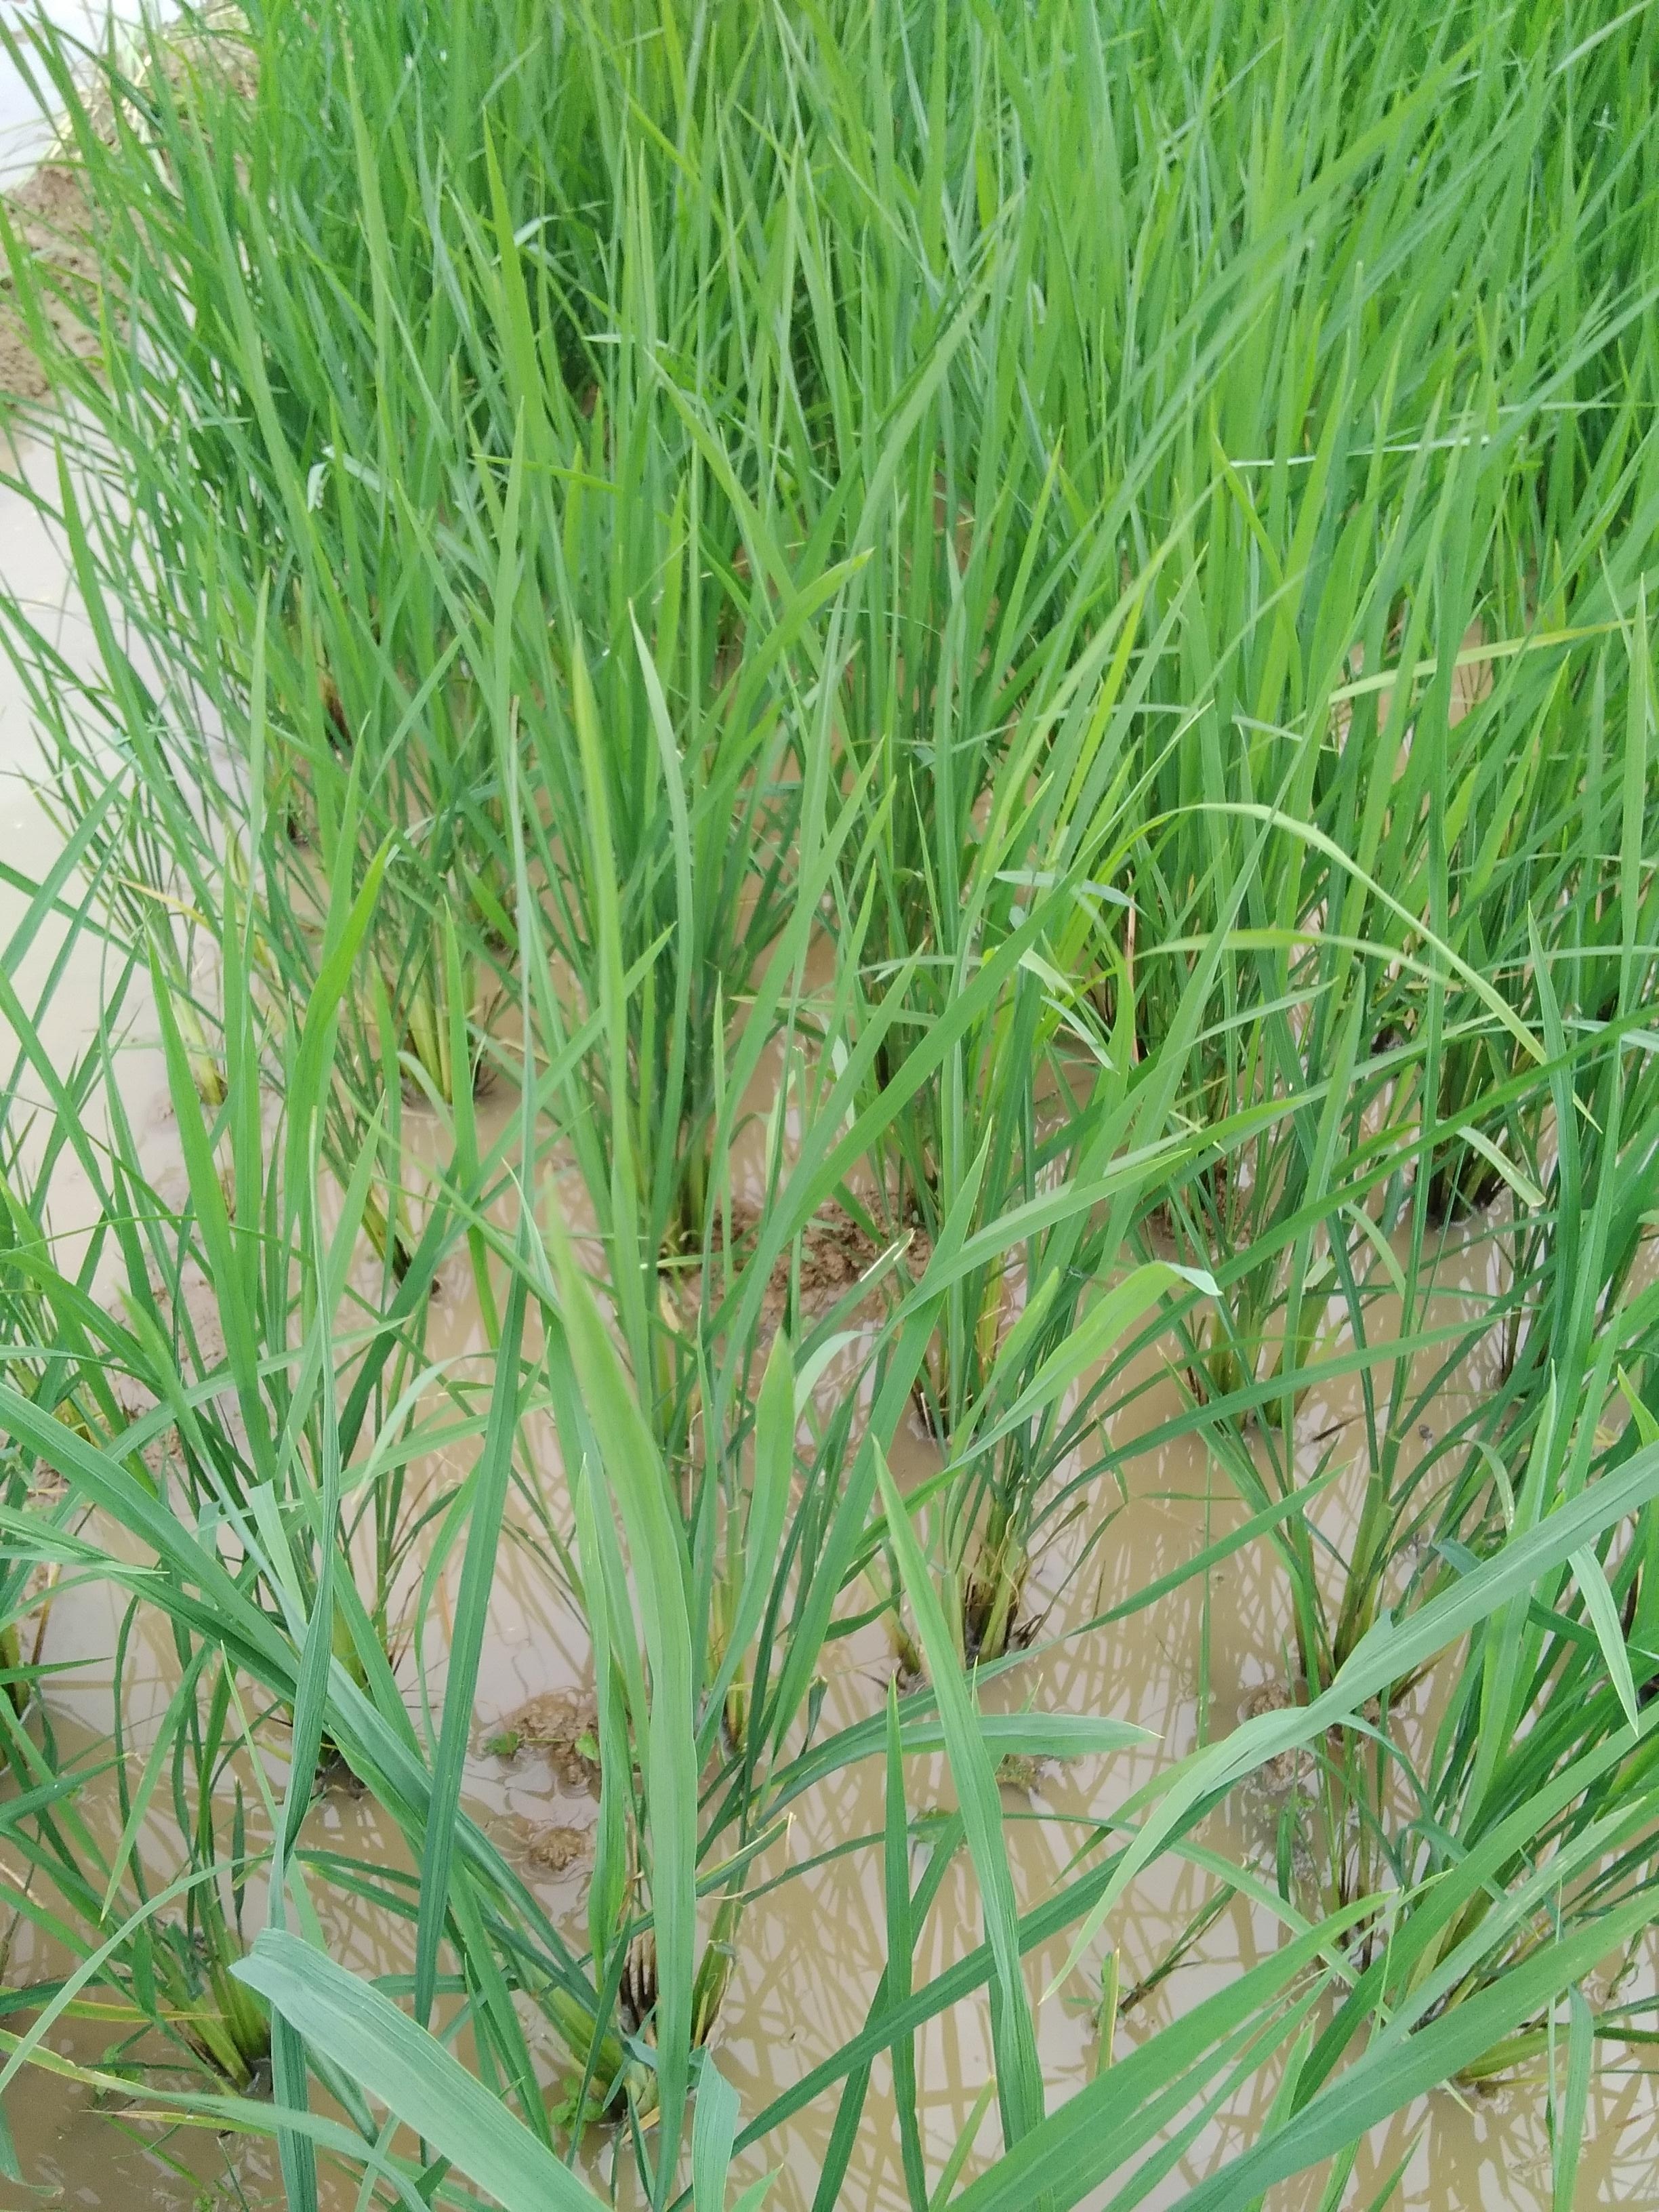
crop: rice
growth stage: vegetative
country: Nigeria
